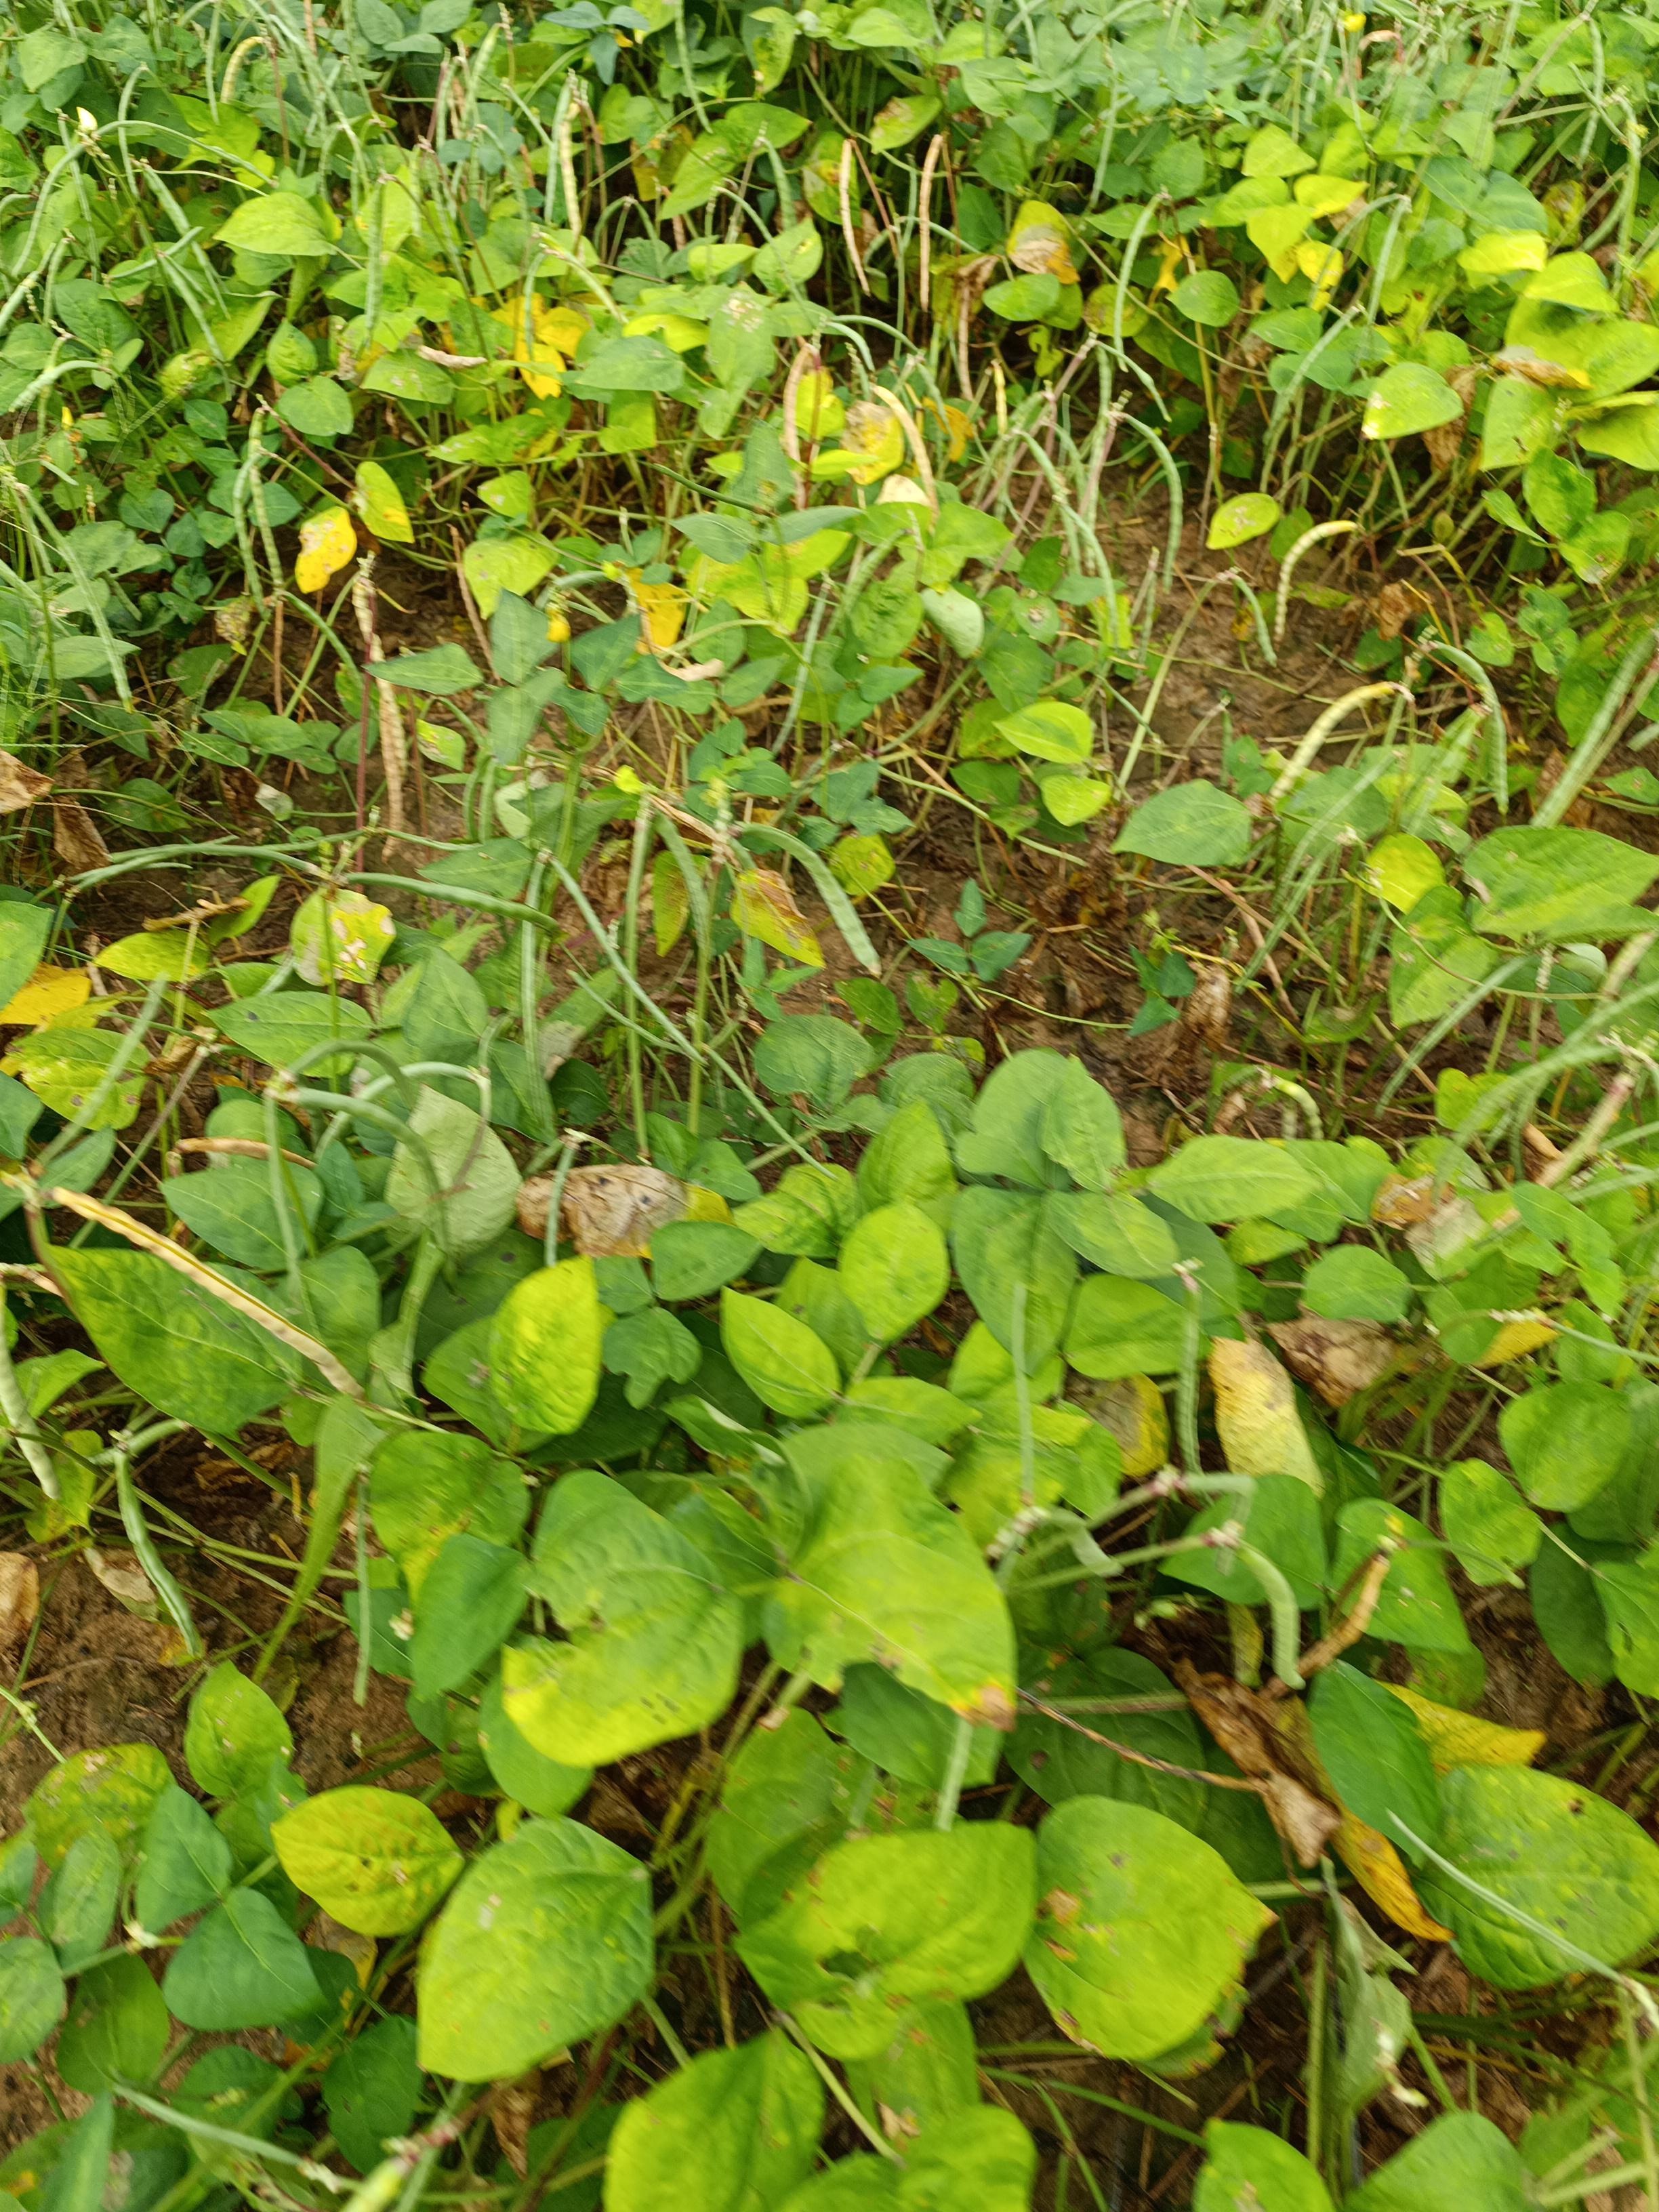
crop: cowpea
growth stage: maturity
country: Nigeria
